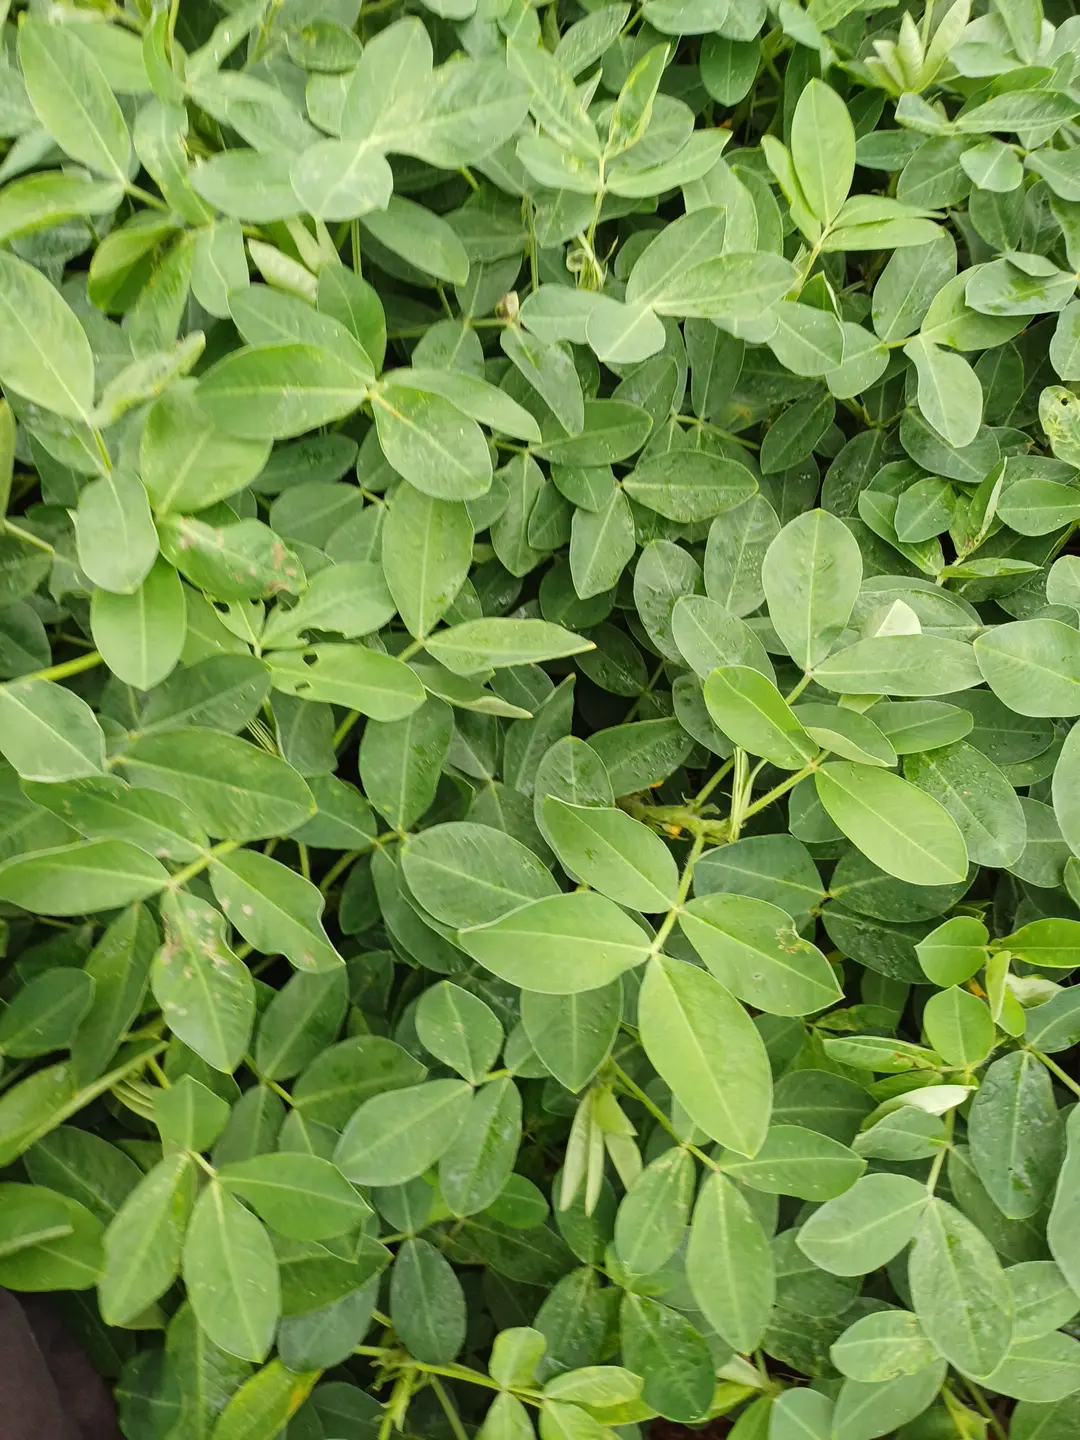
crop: groundnut
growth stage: flowering
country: Kenya
